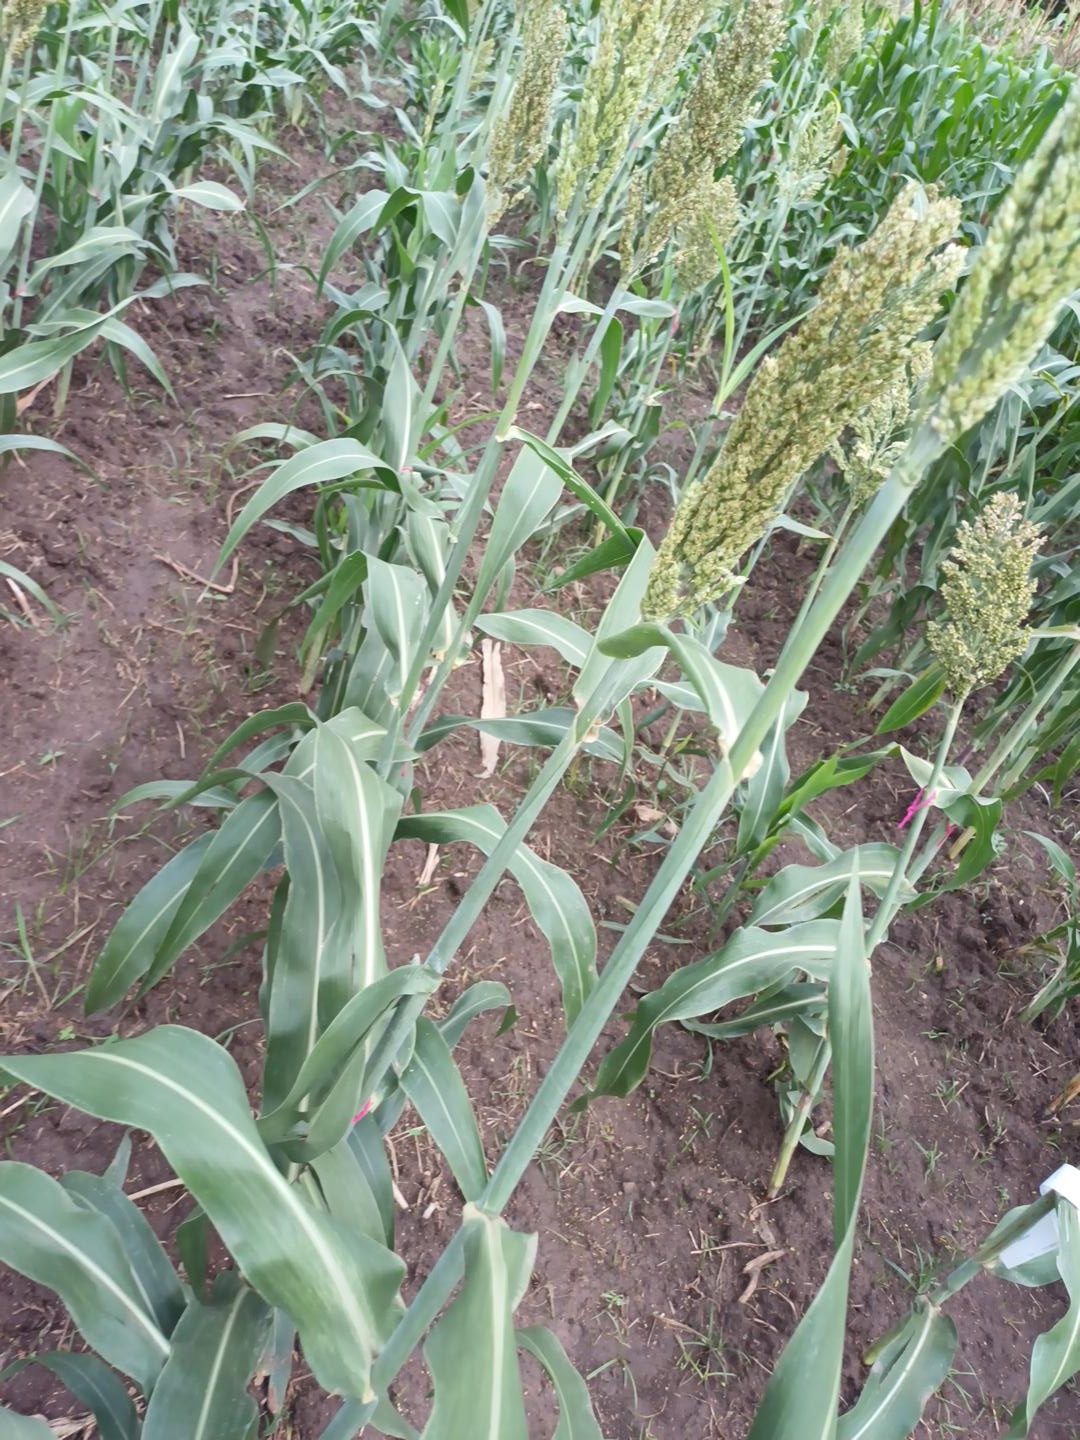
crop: sorghum
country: Kenya
